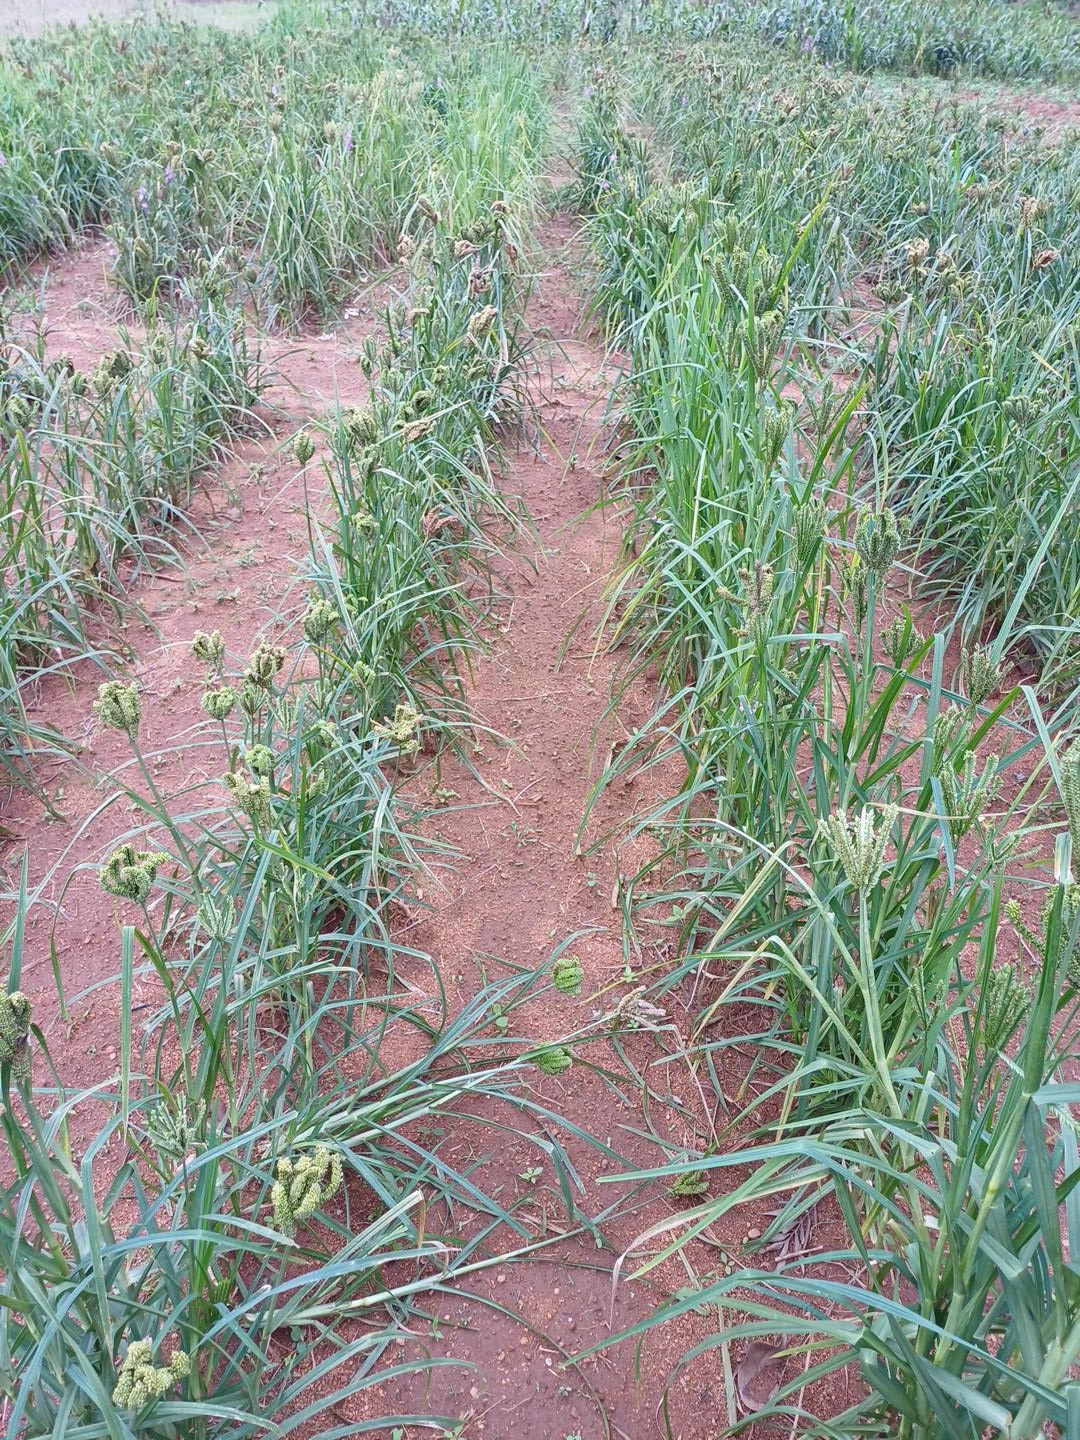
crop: finger millet
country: Kenya
